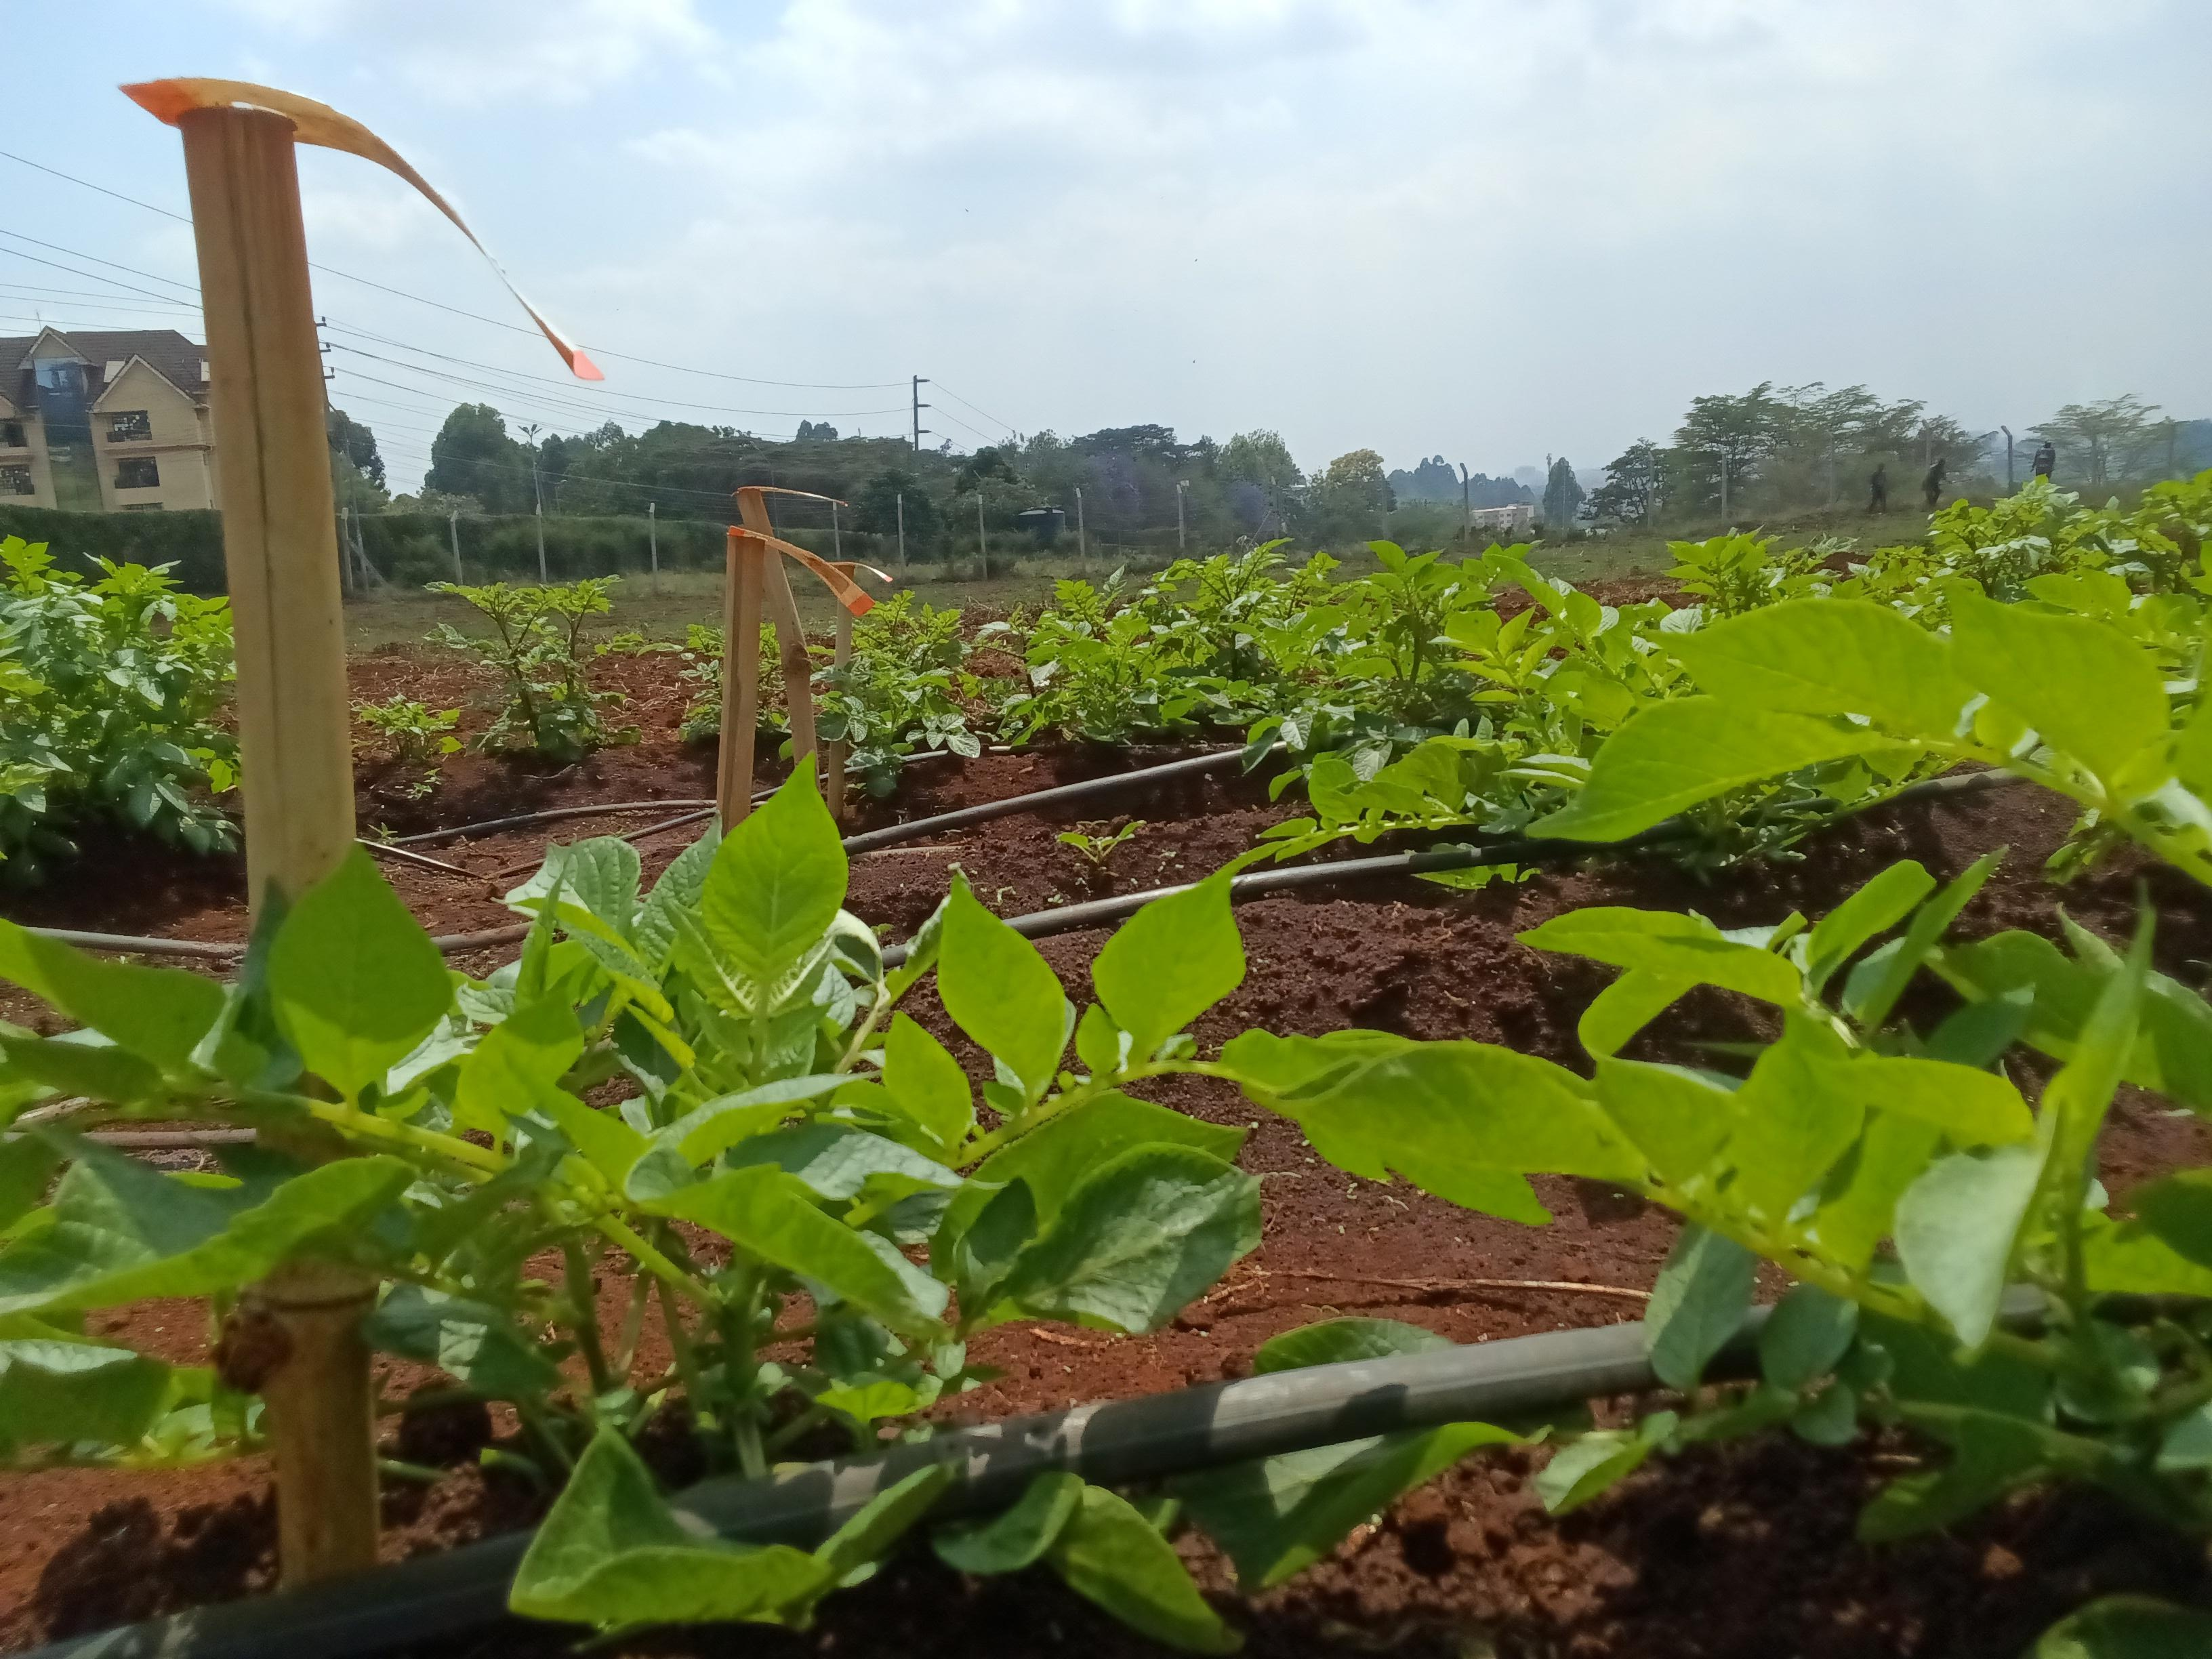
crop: potato
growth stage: vegetative
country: Kenya
